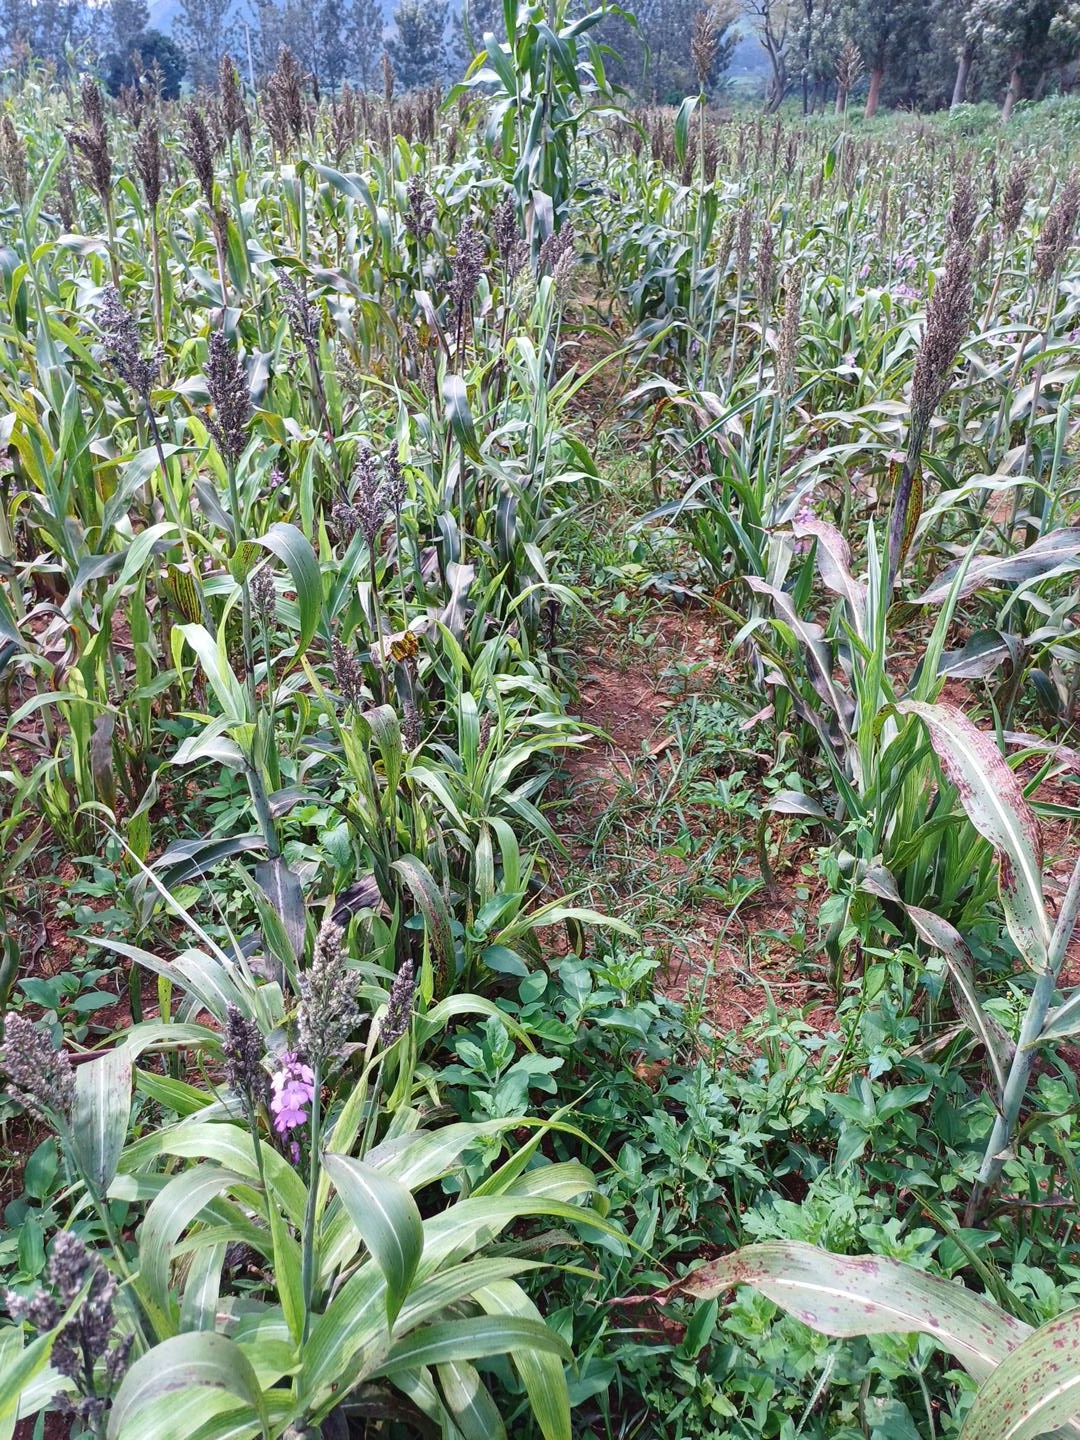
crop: sorghum
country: Kenya
